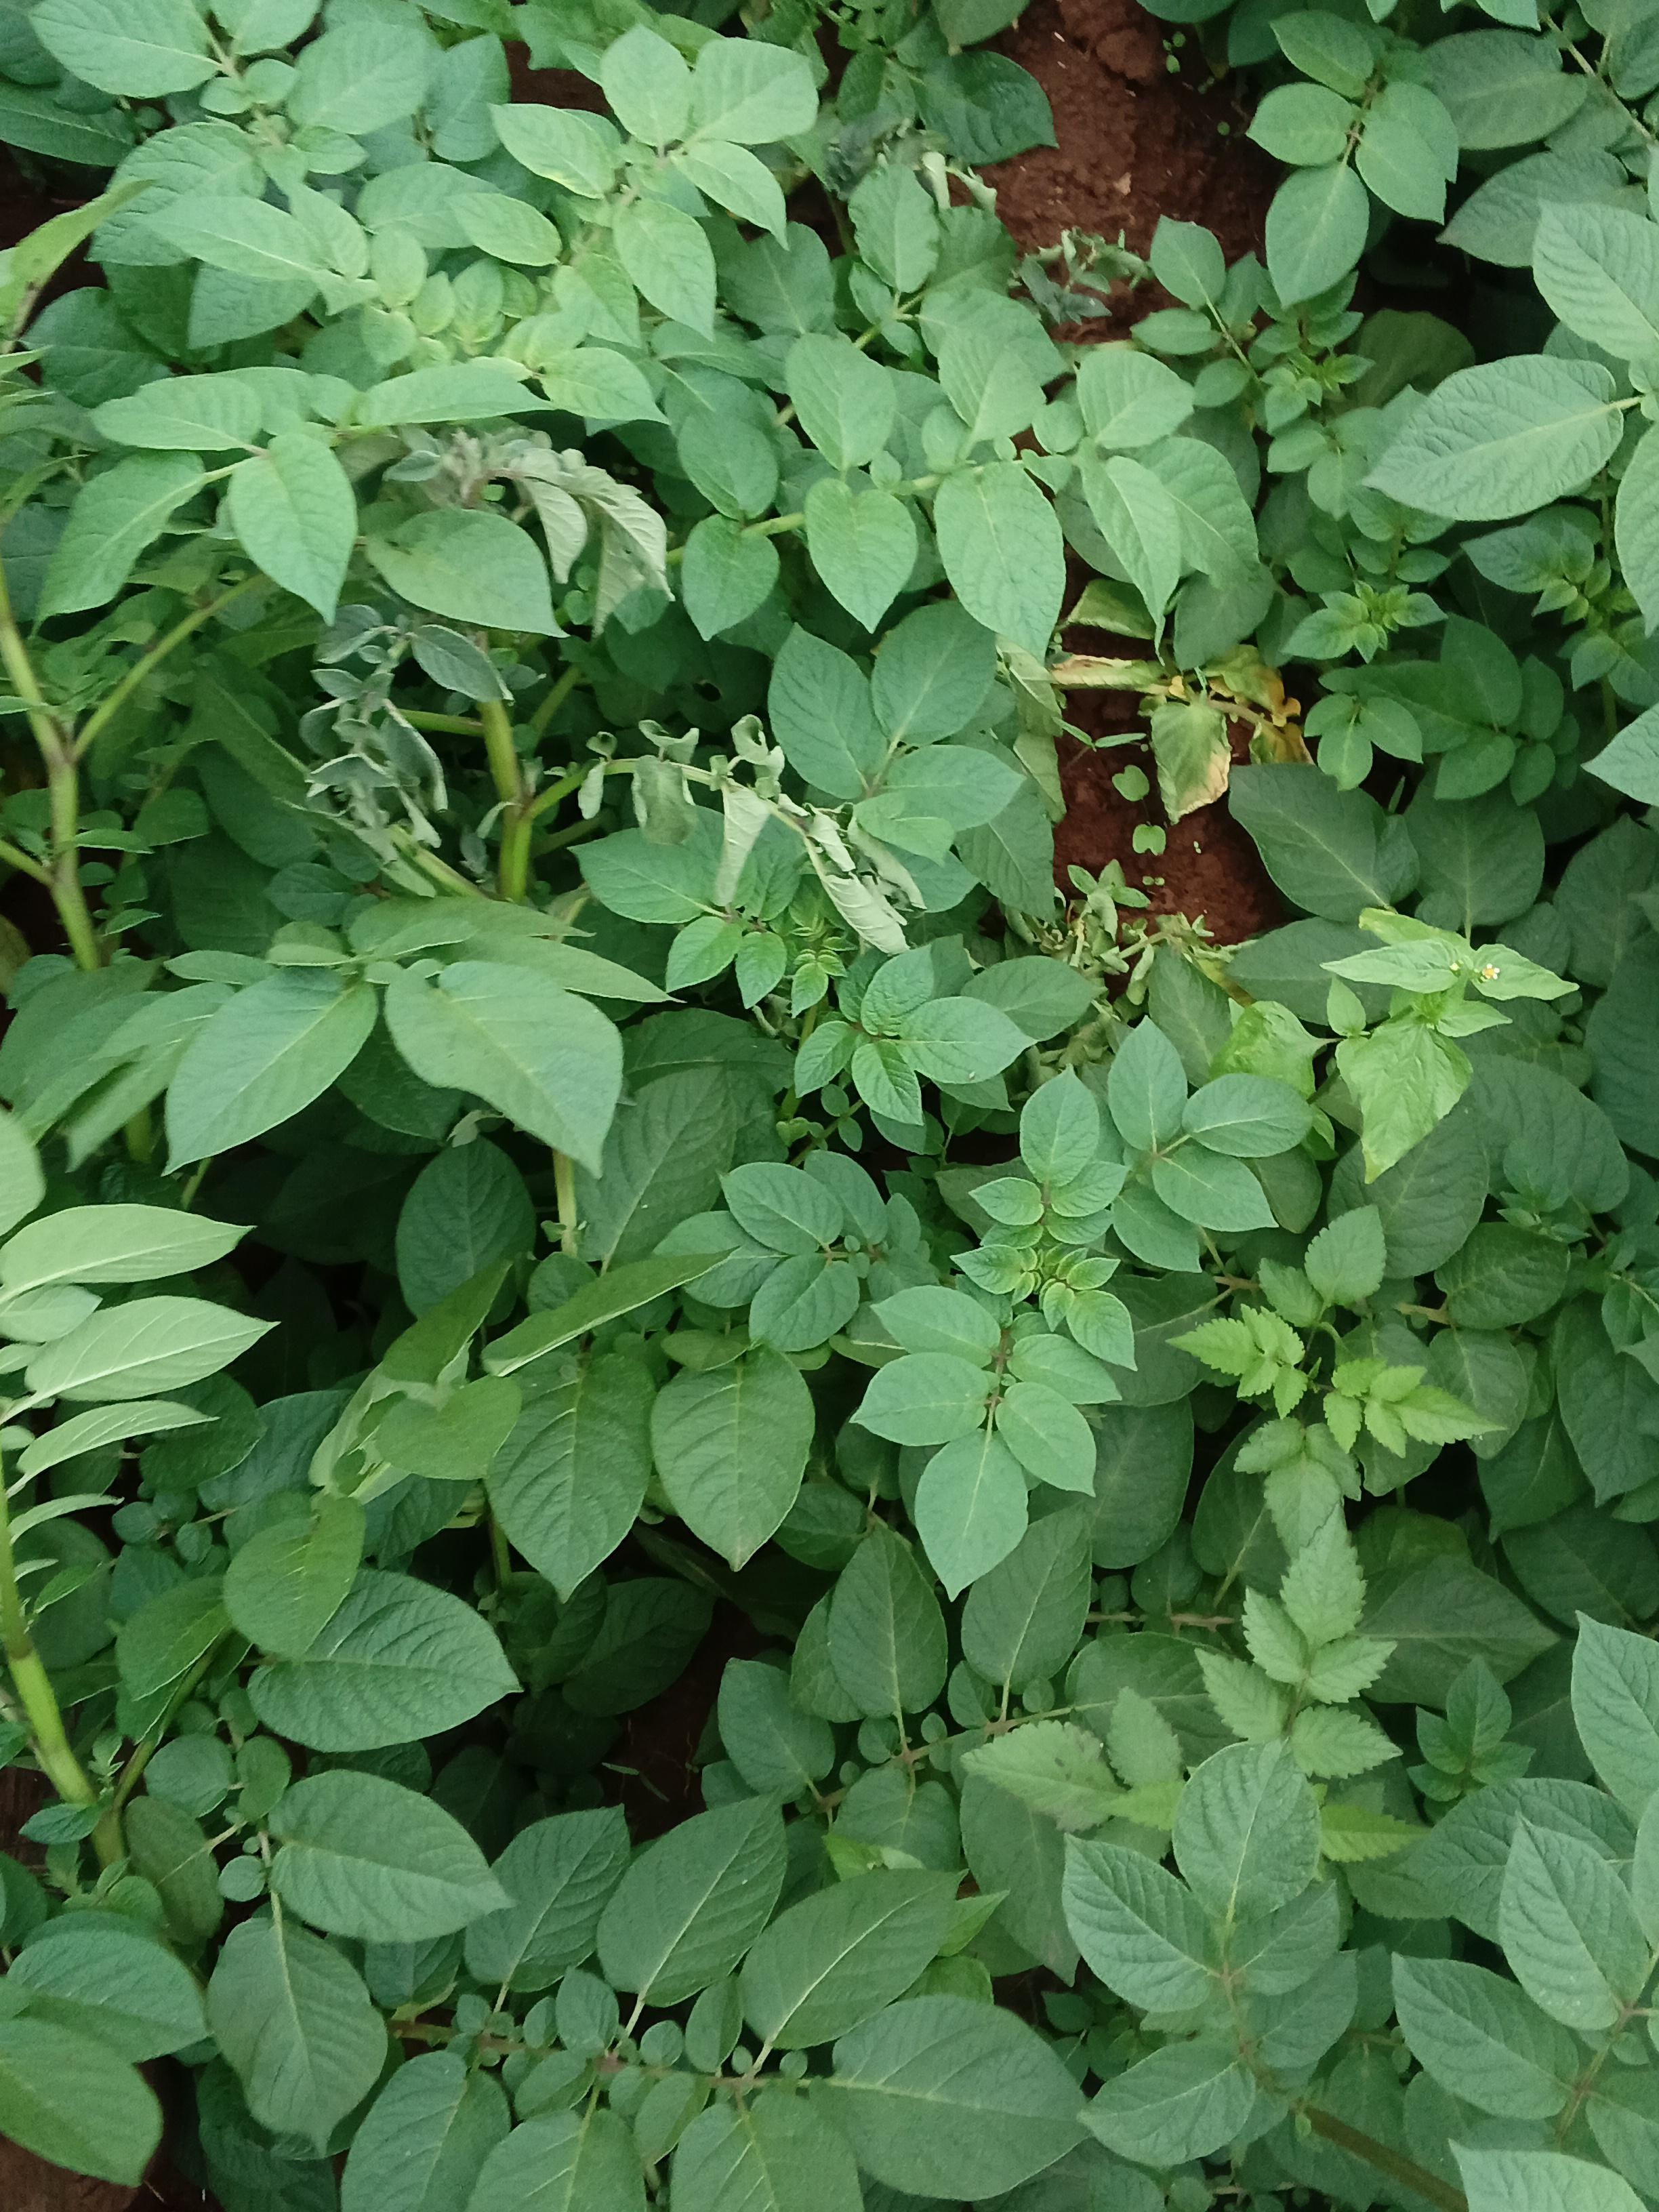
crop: potato
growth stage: flowering
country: Kenya
